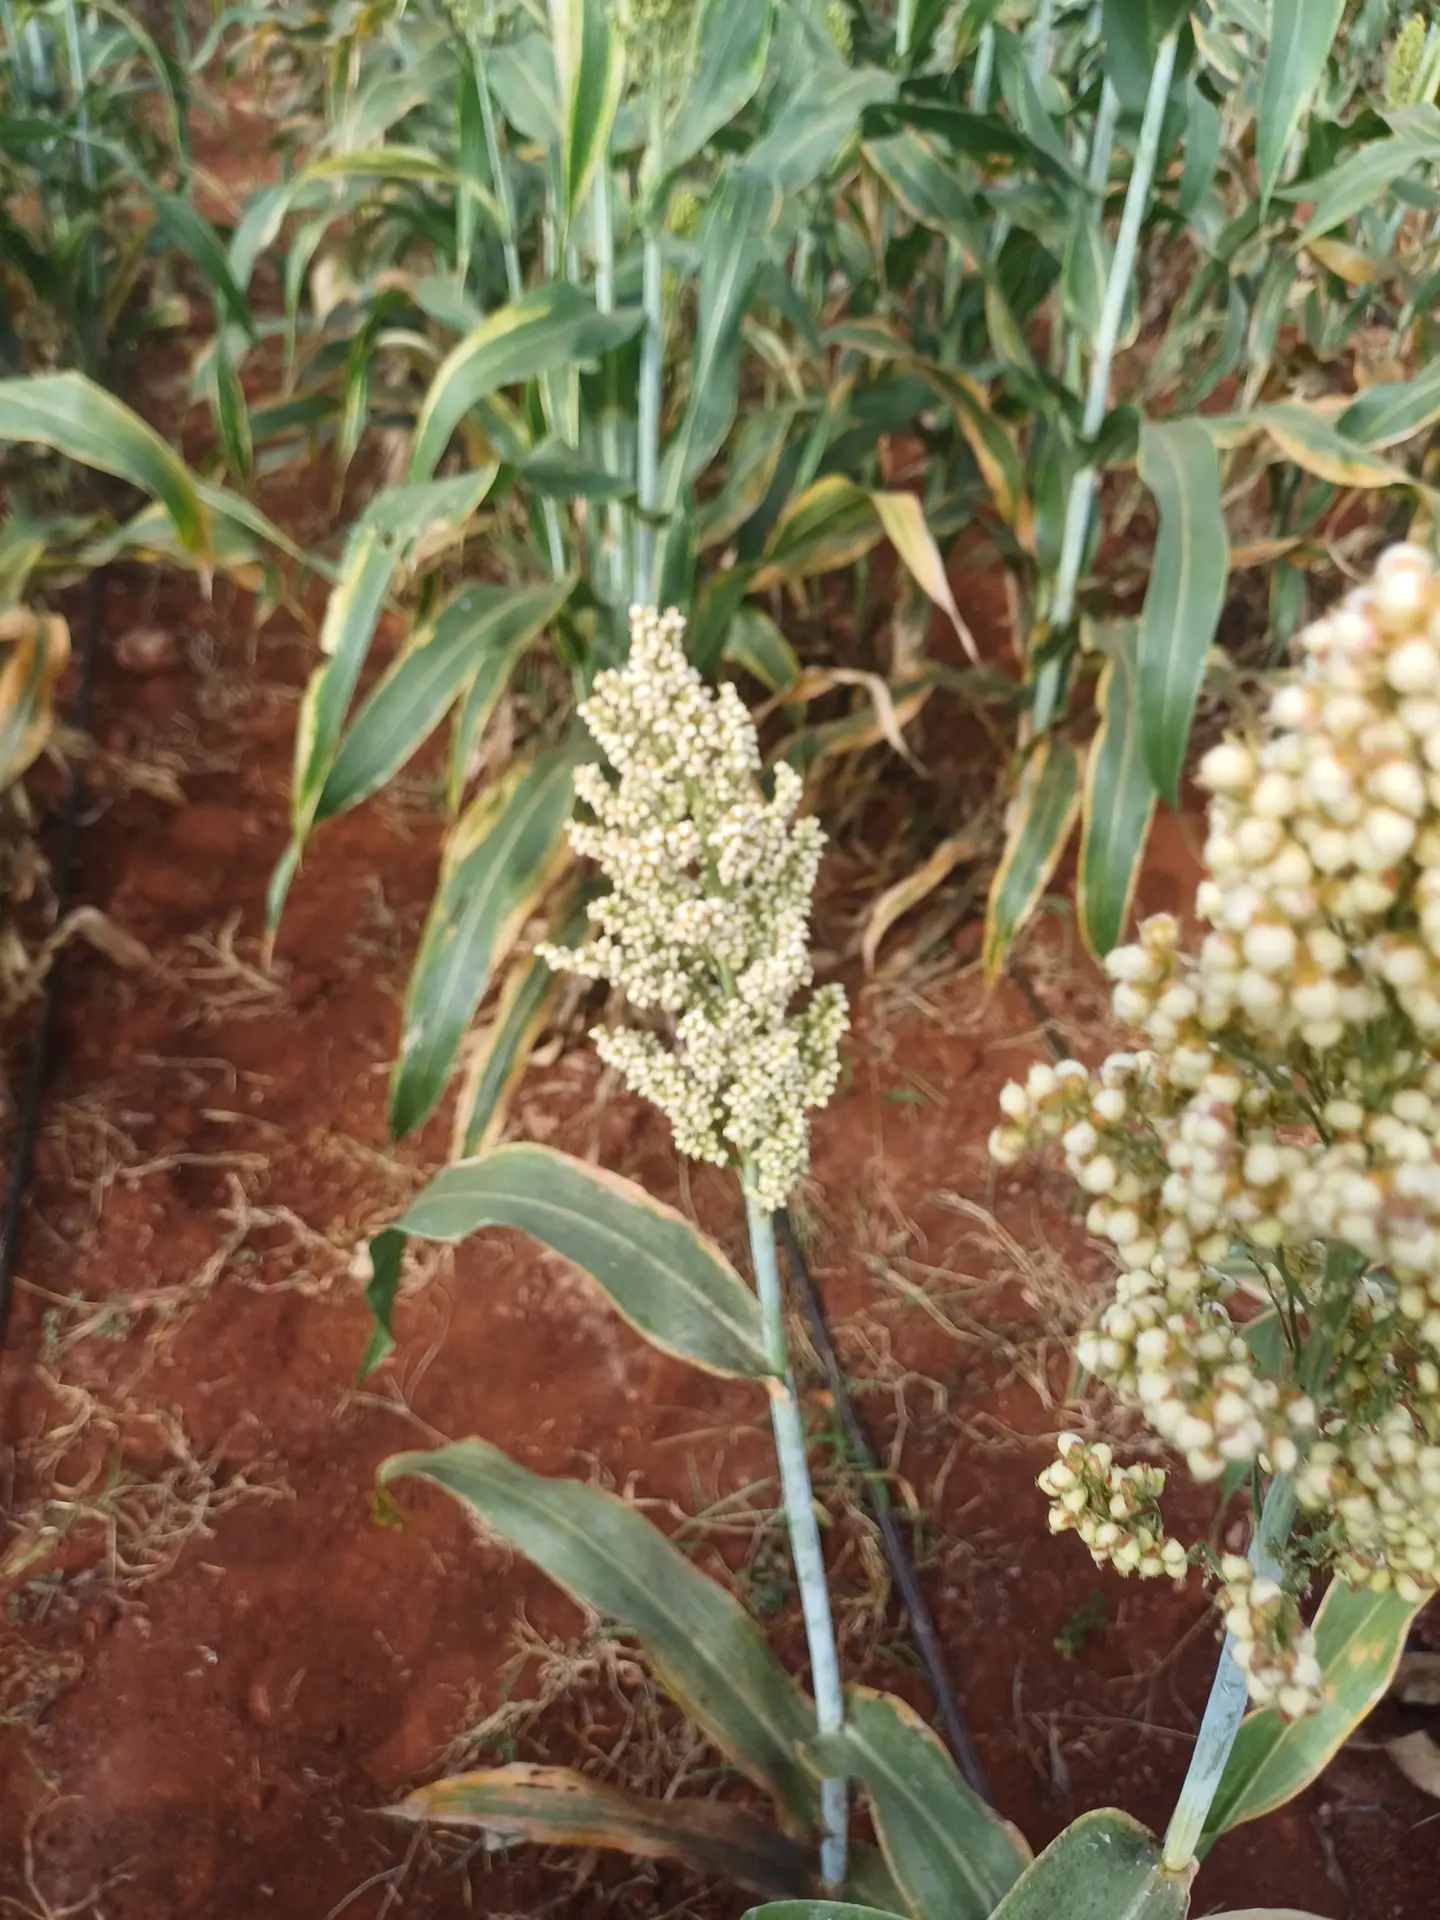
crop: sorghum
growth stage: filling grain
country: Kenya
